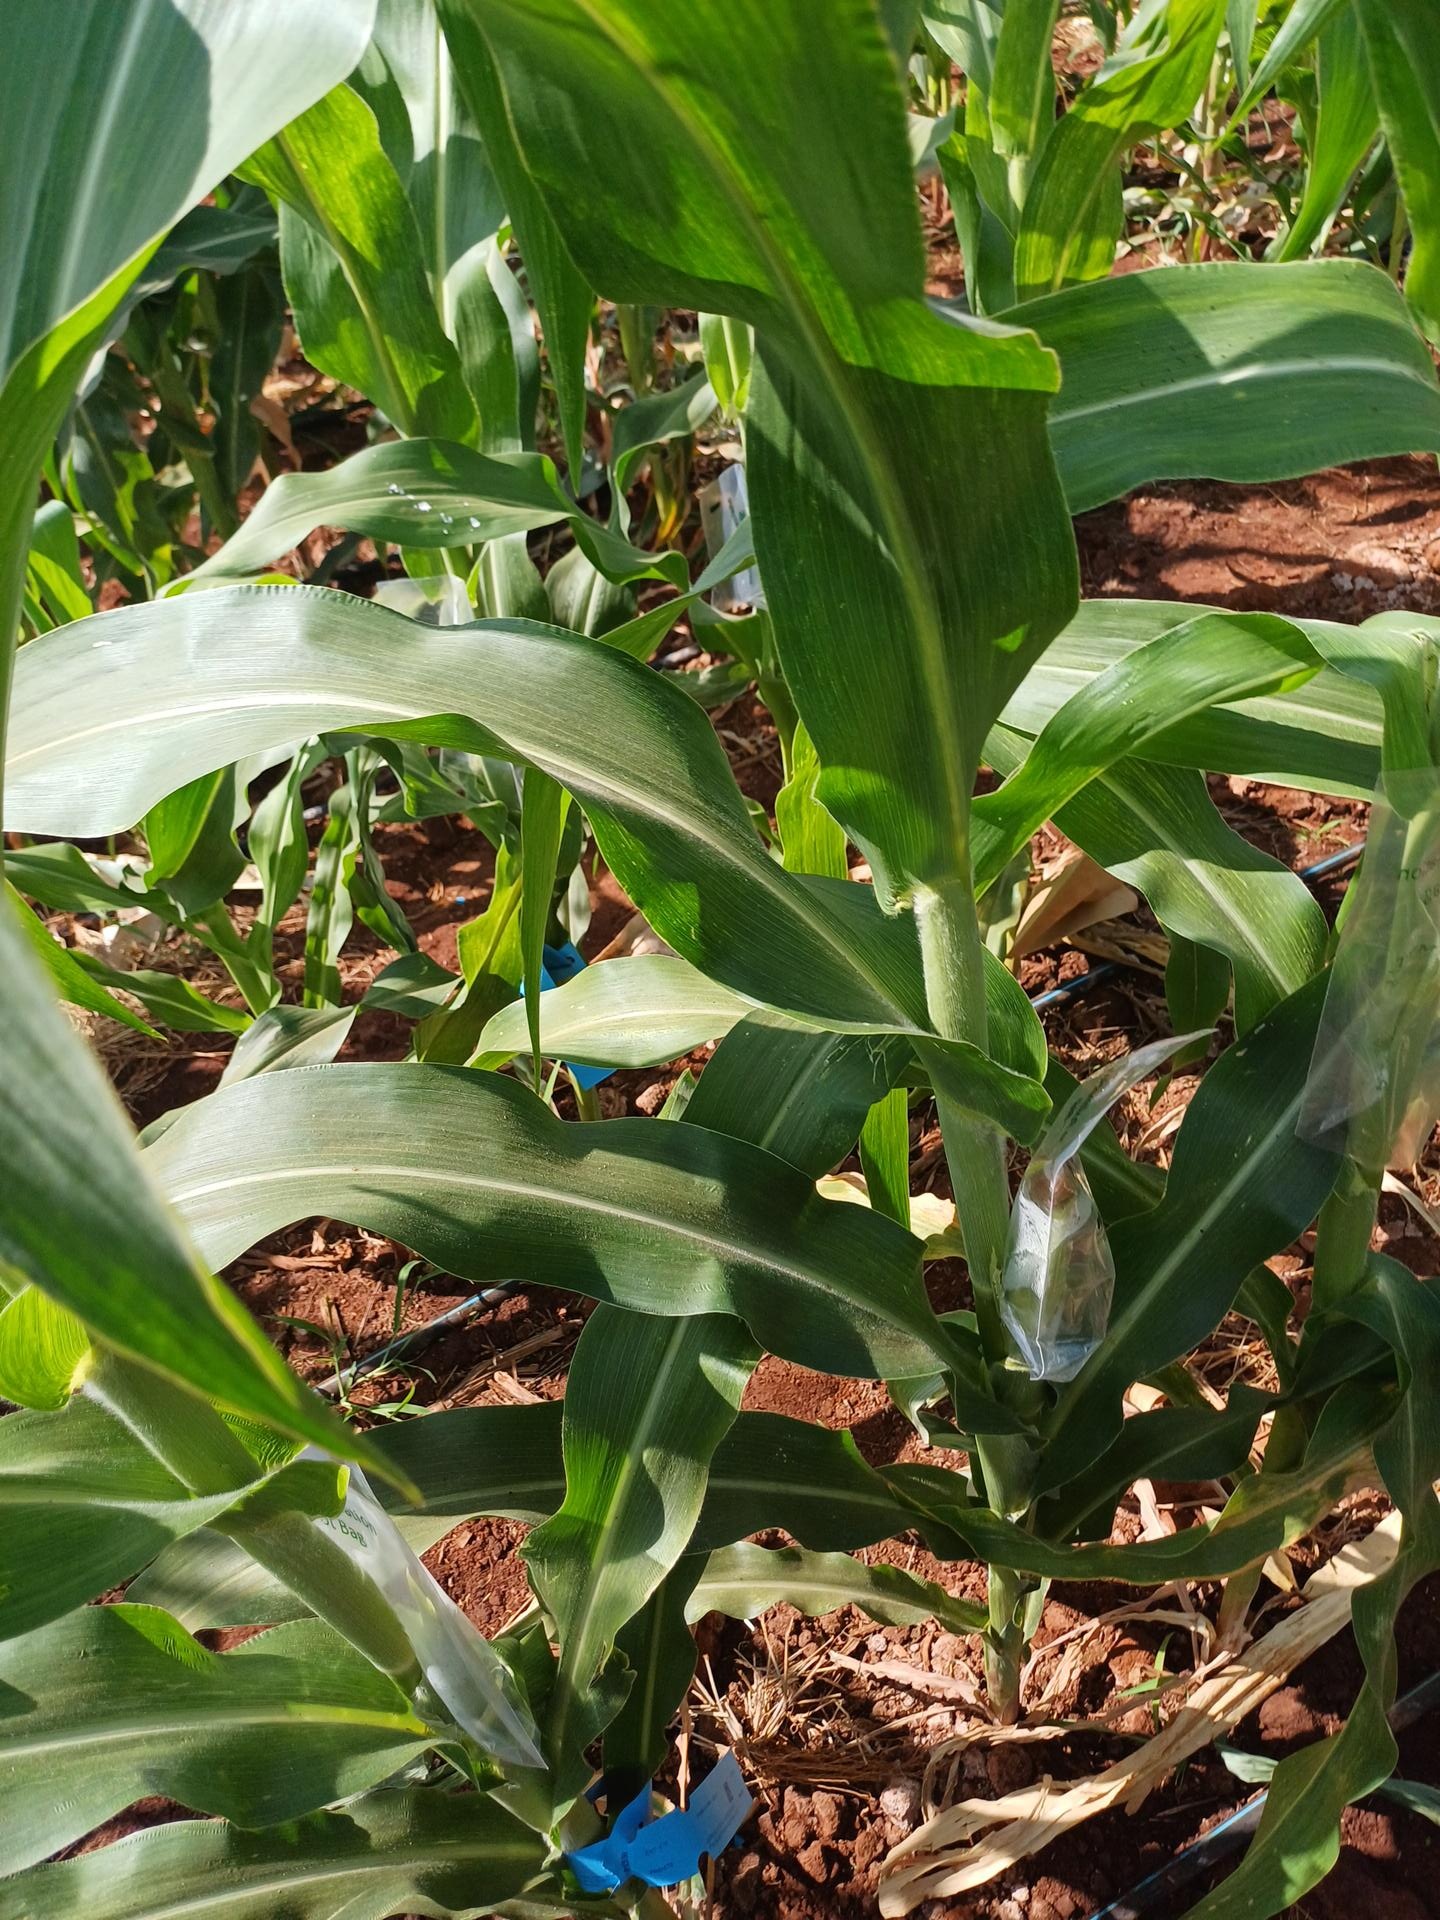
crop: maize
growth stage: flowering
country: Kenya
